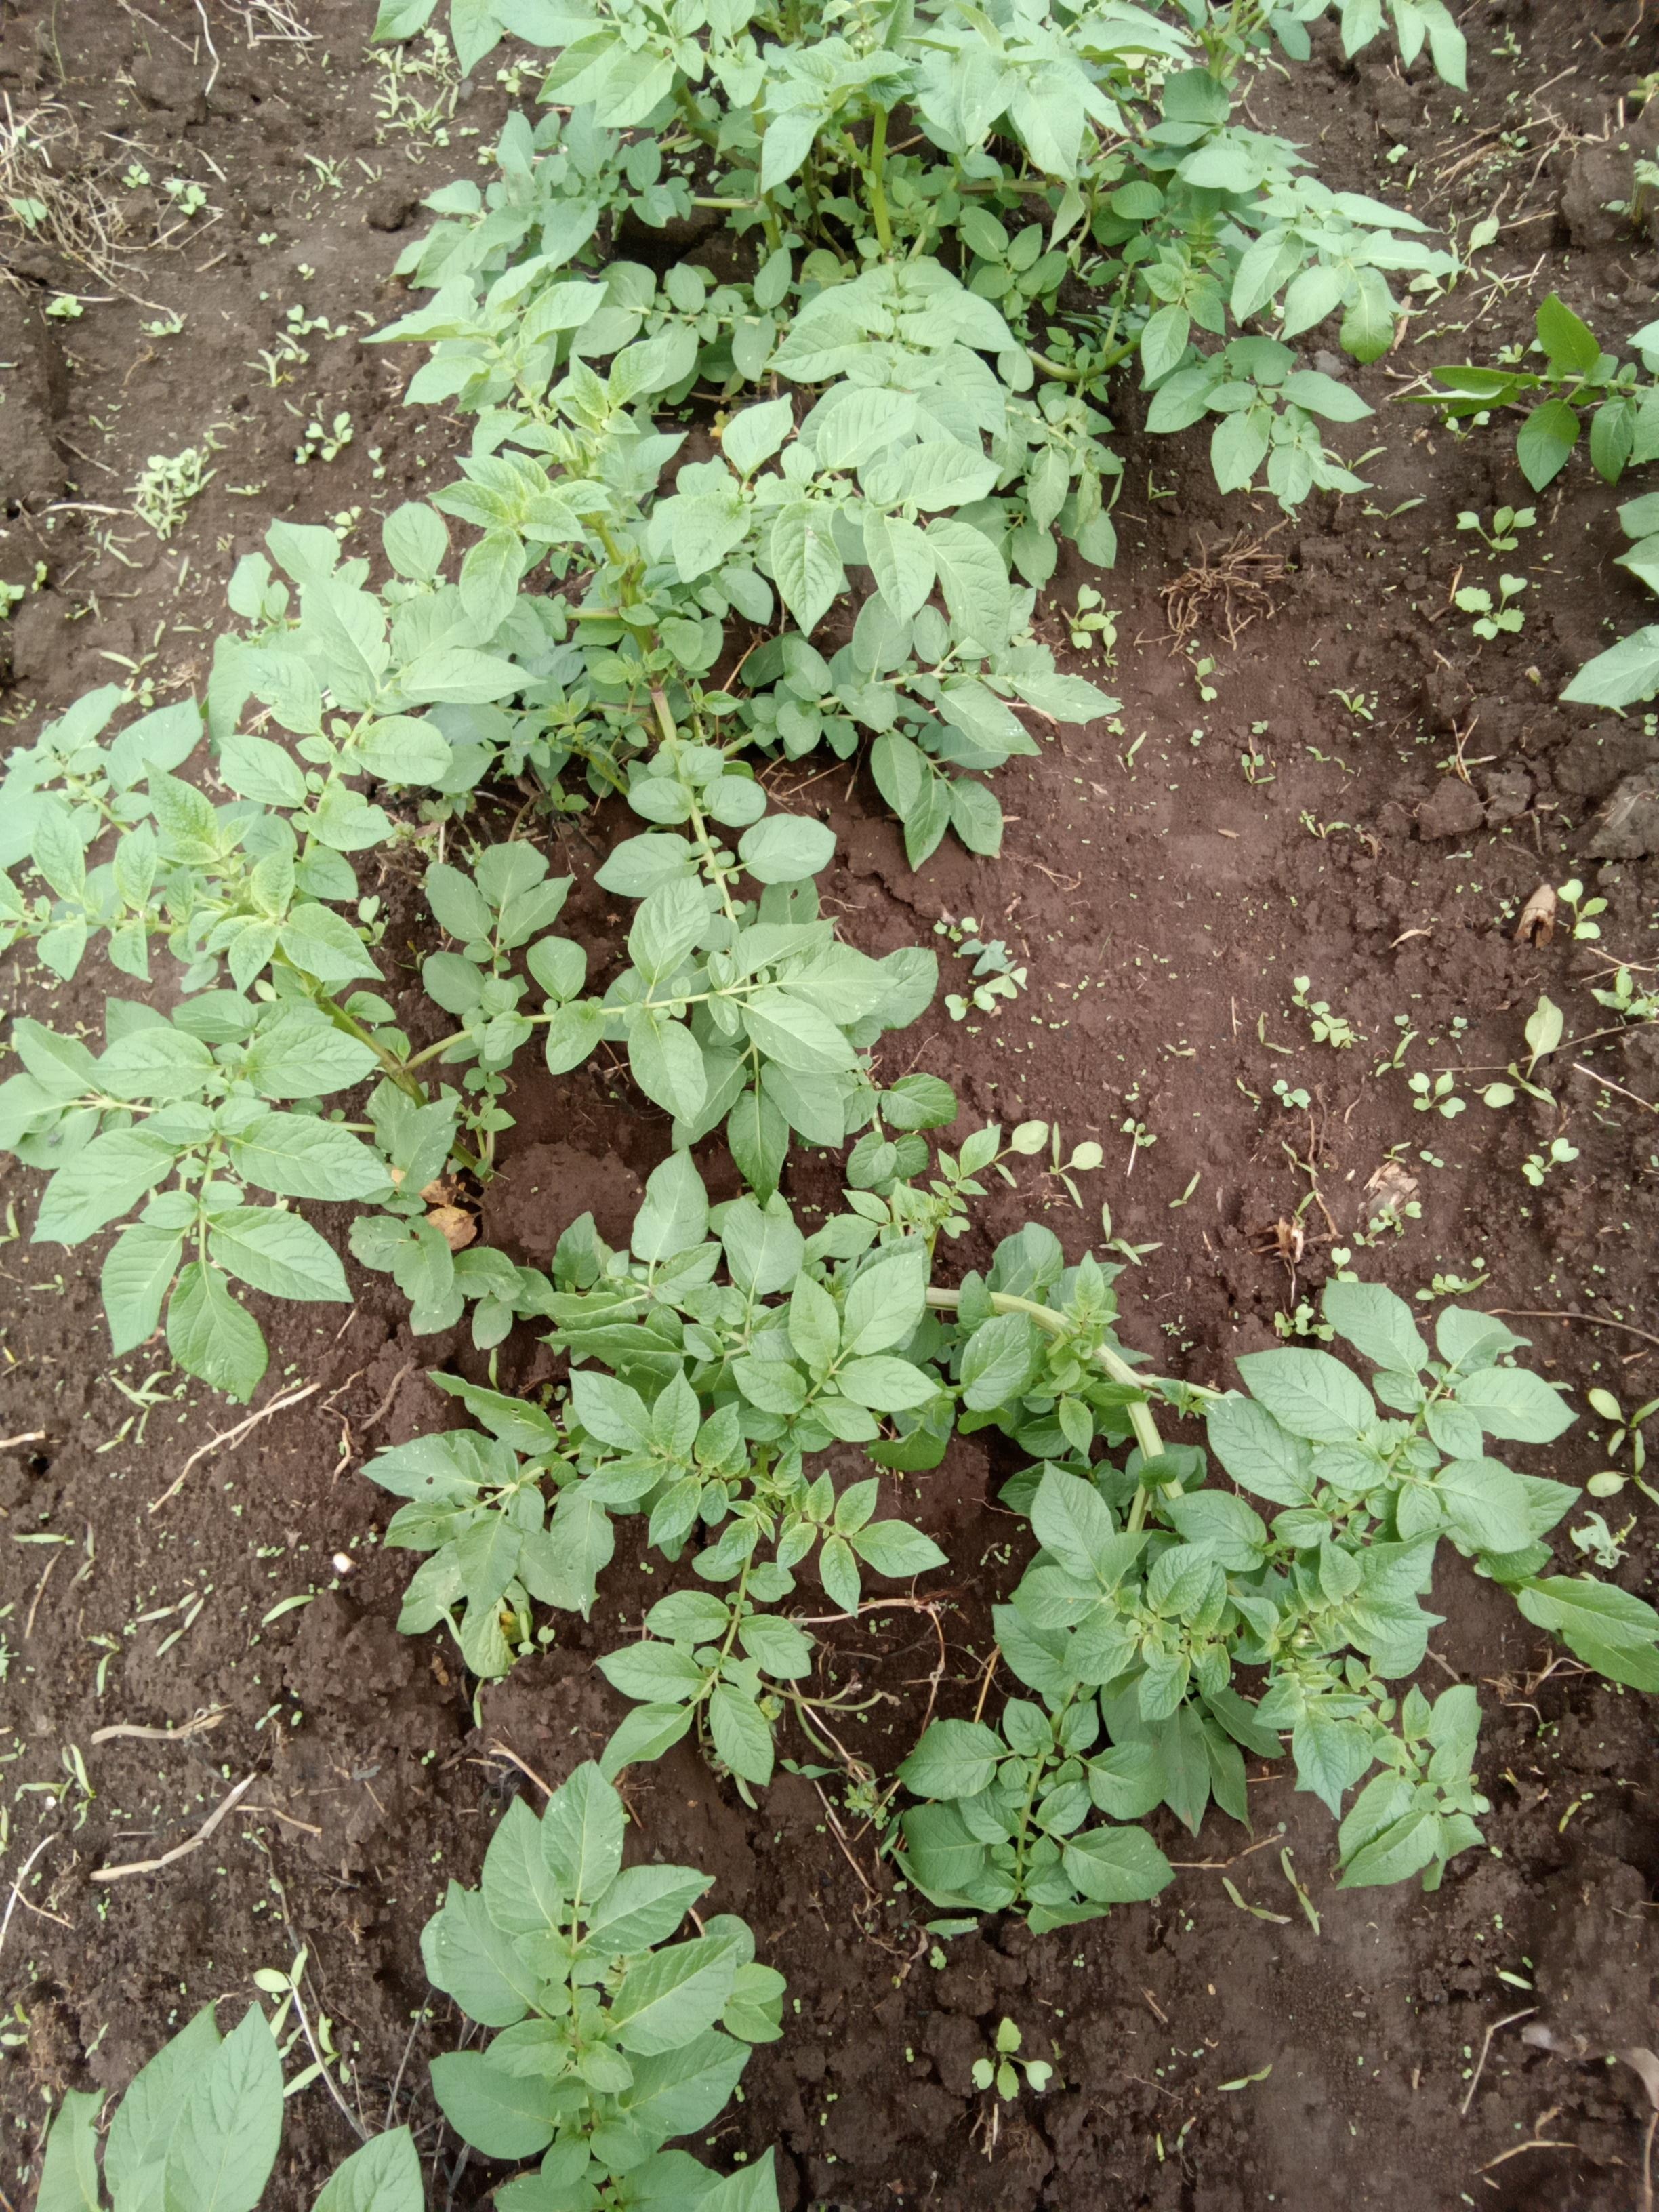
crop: potato
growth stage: vegetative
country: Kenya
